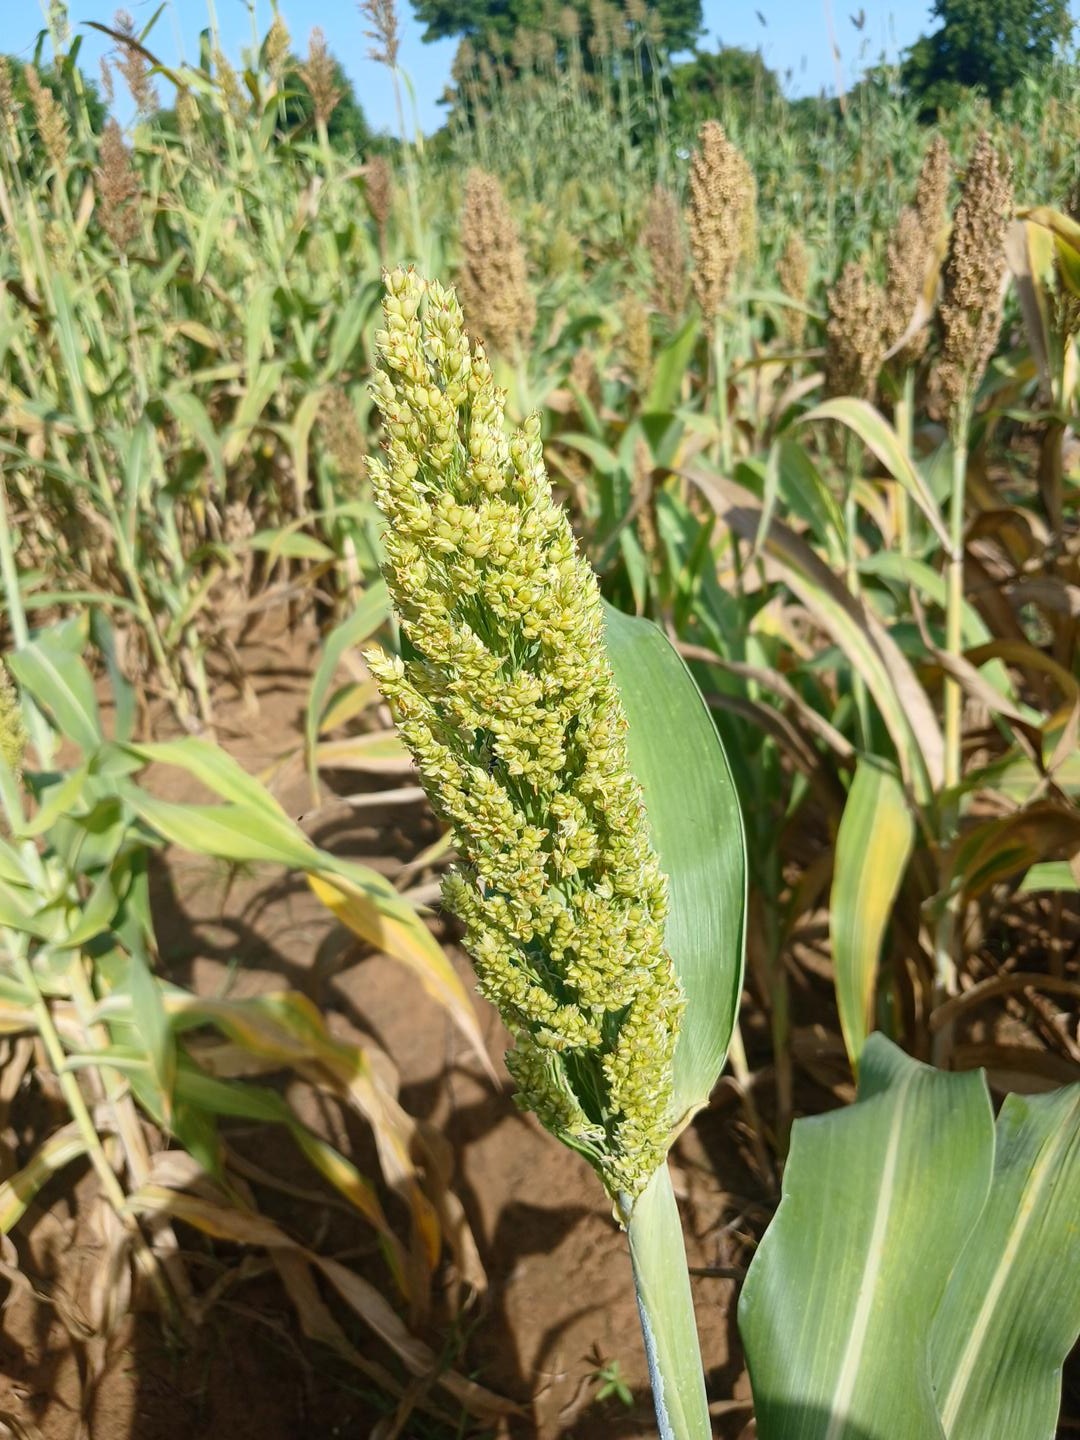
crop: sorghum
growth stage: filling grain
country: Senegal
